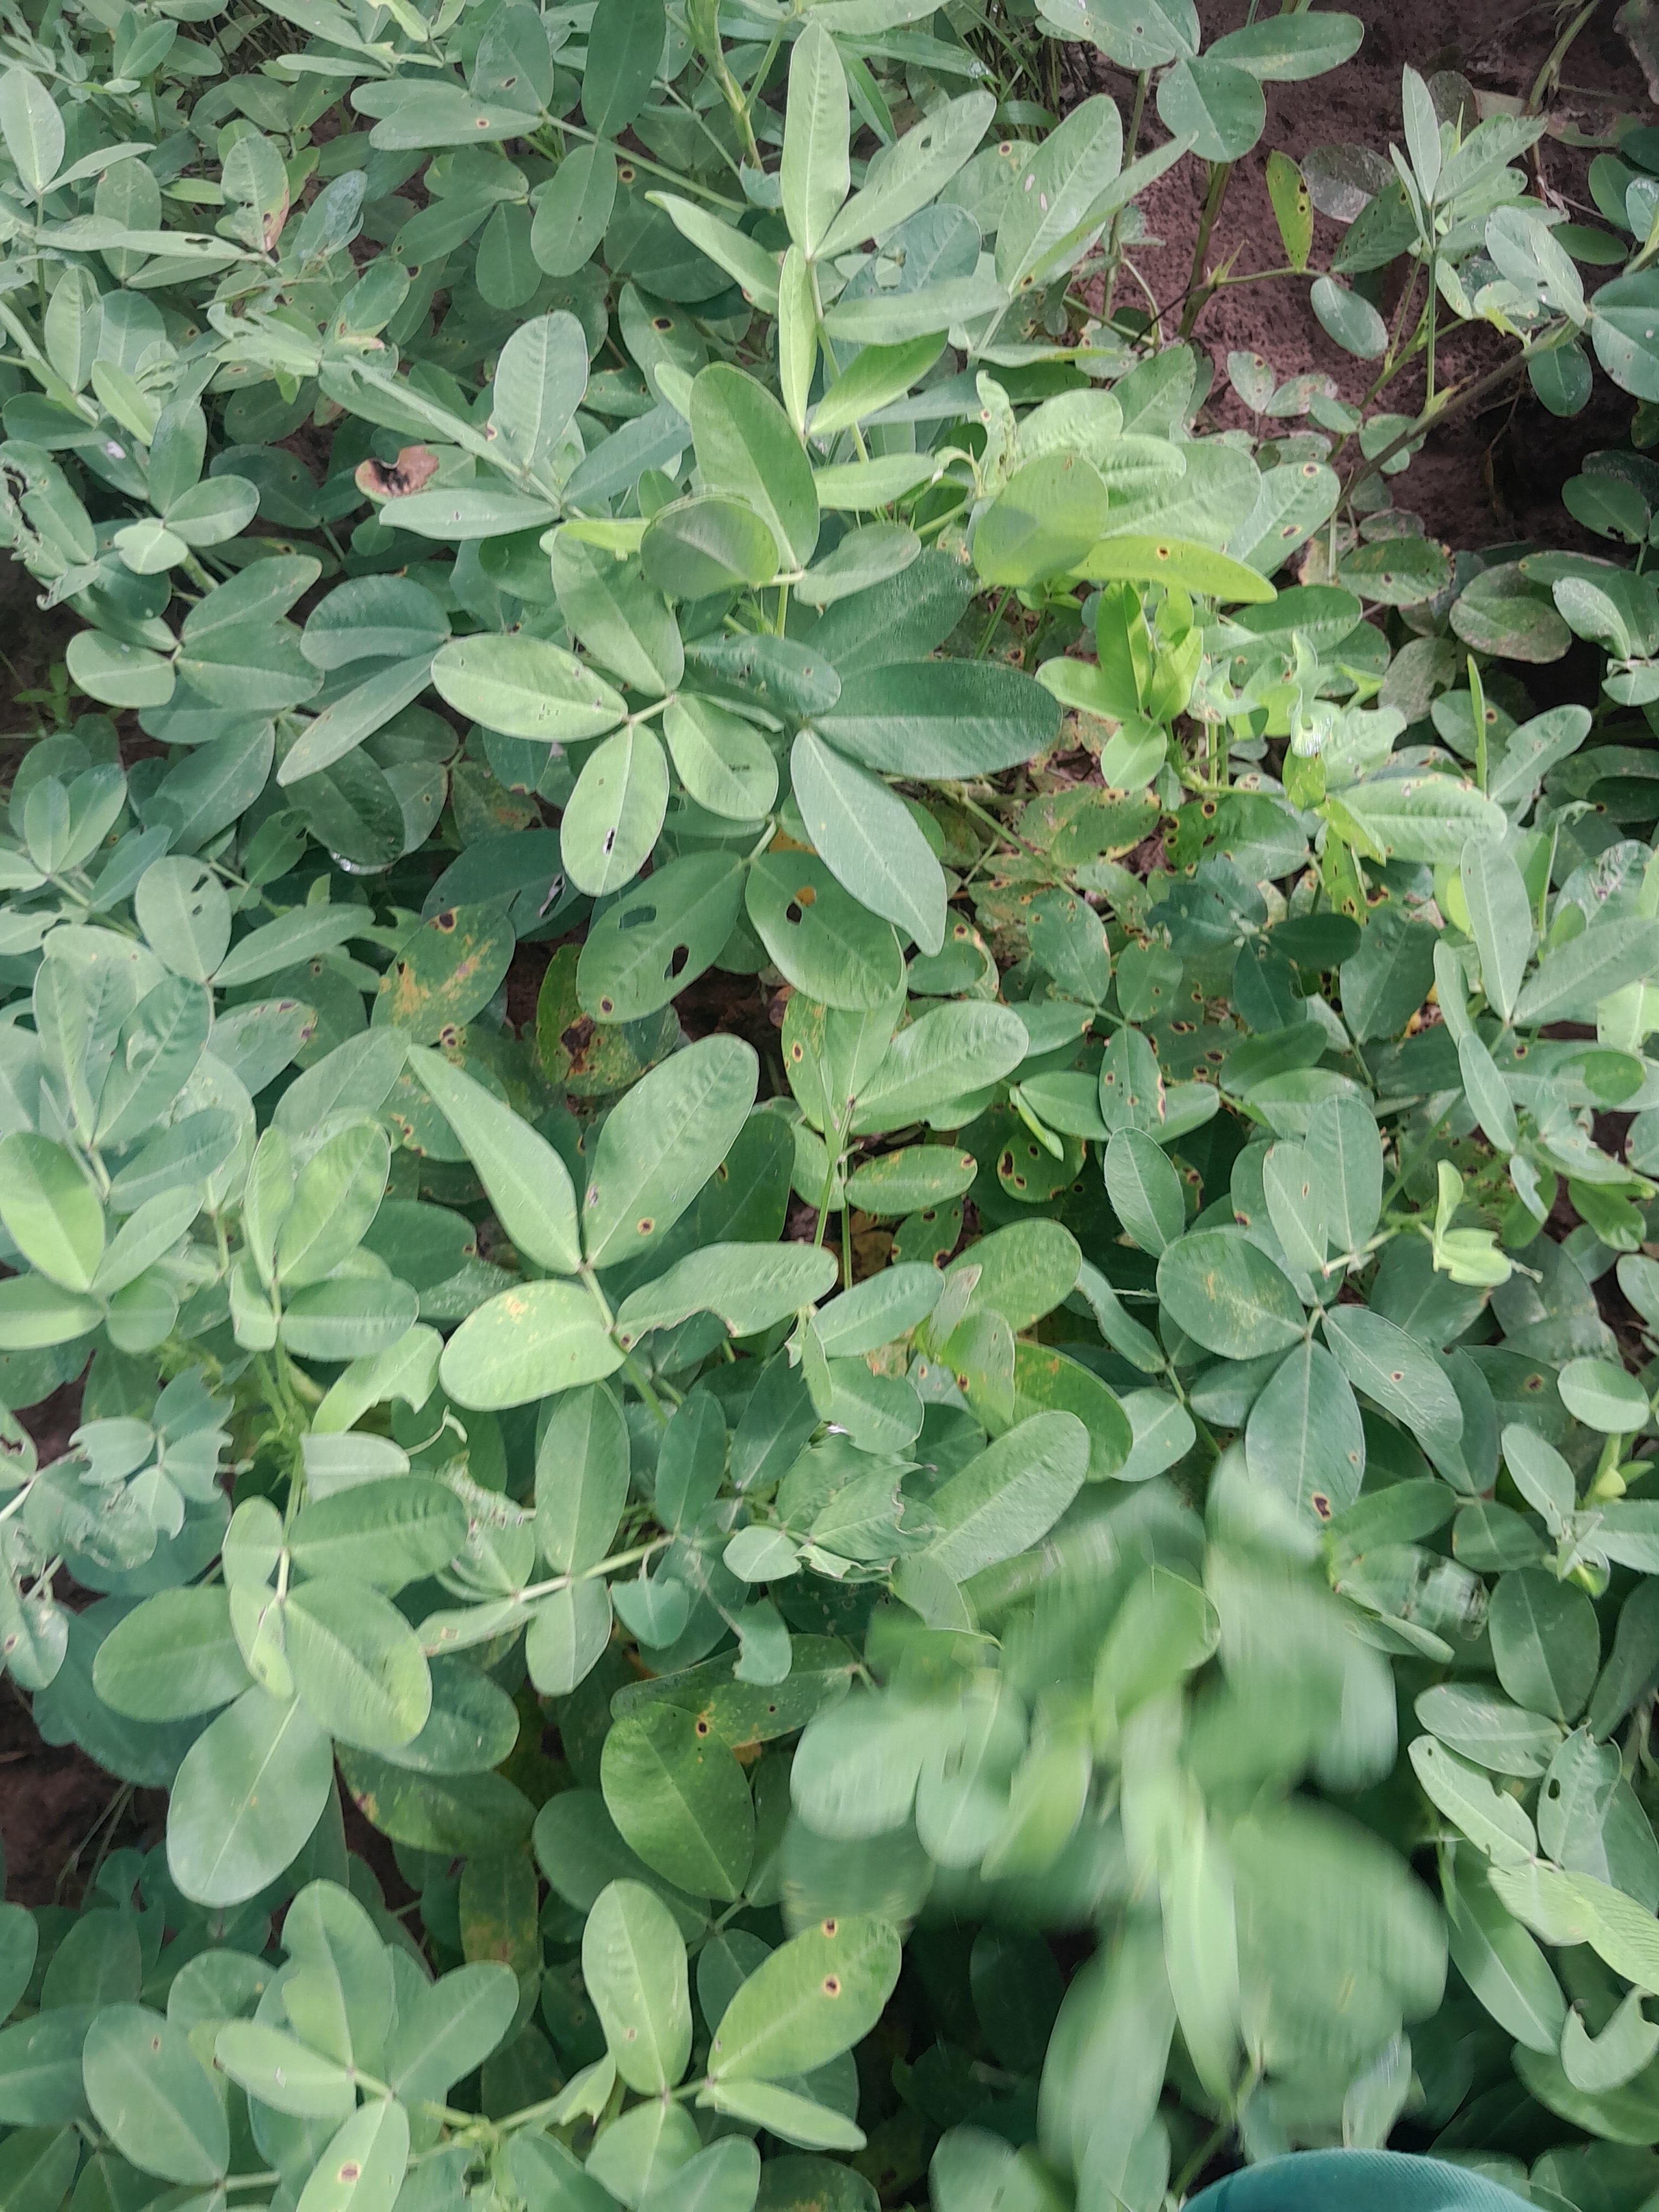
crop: groundnut
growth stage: flowering
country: Senegal
